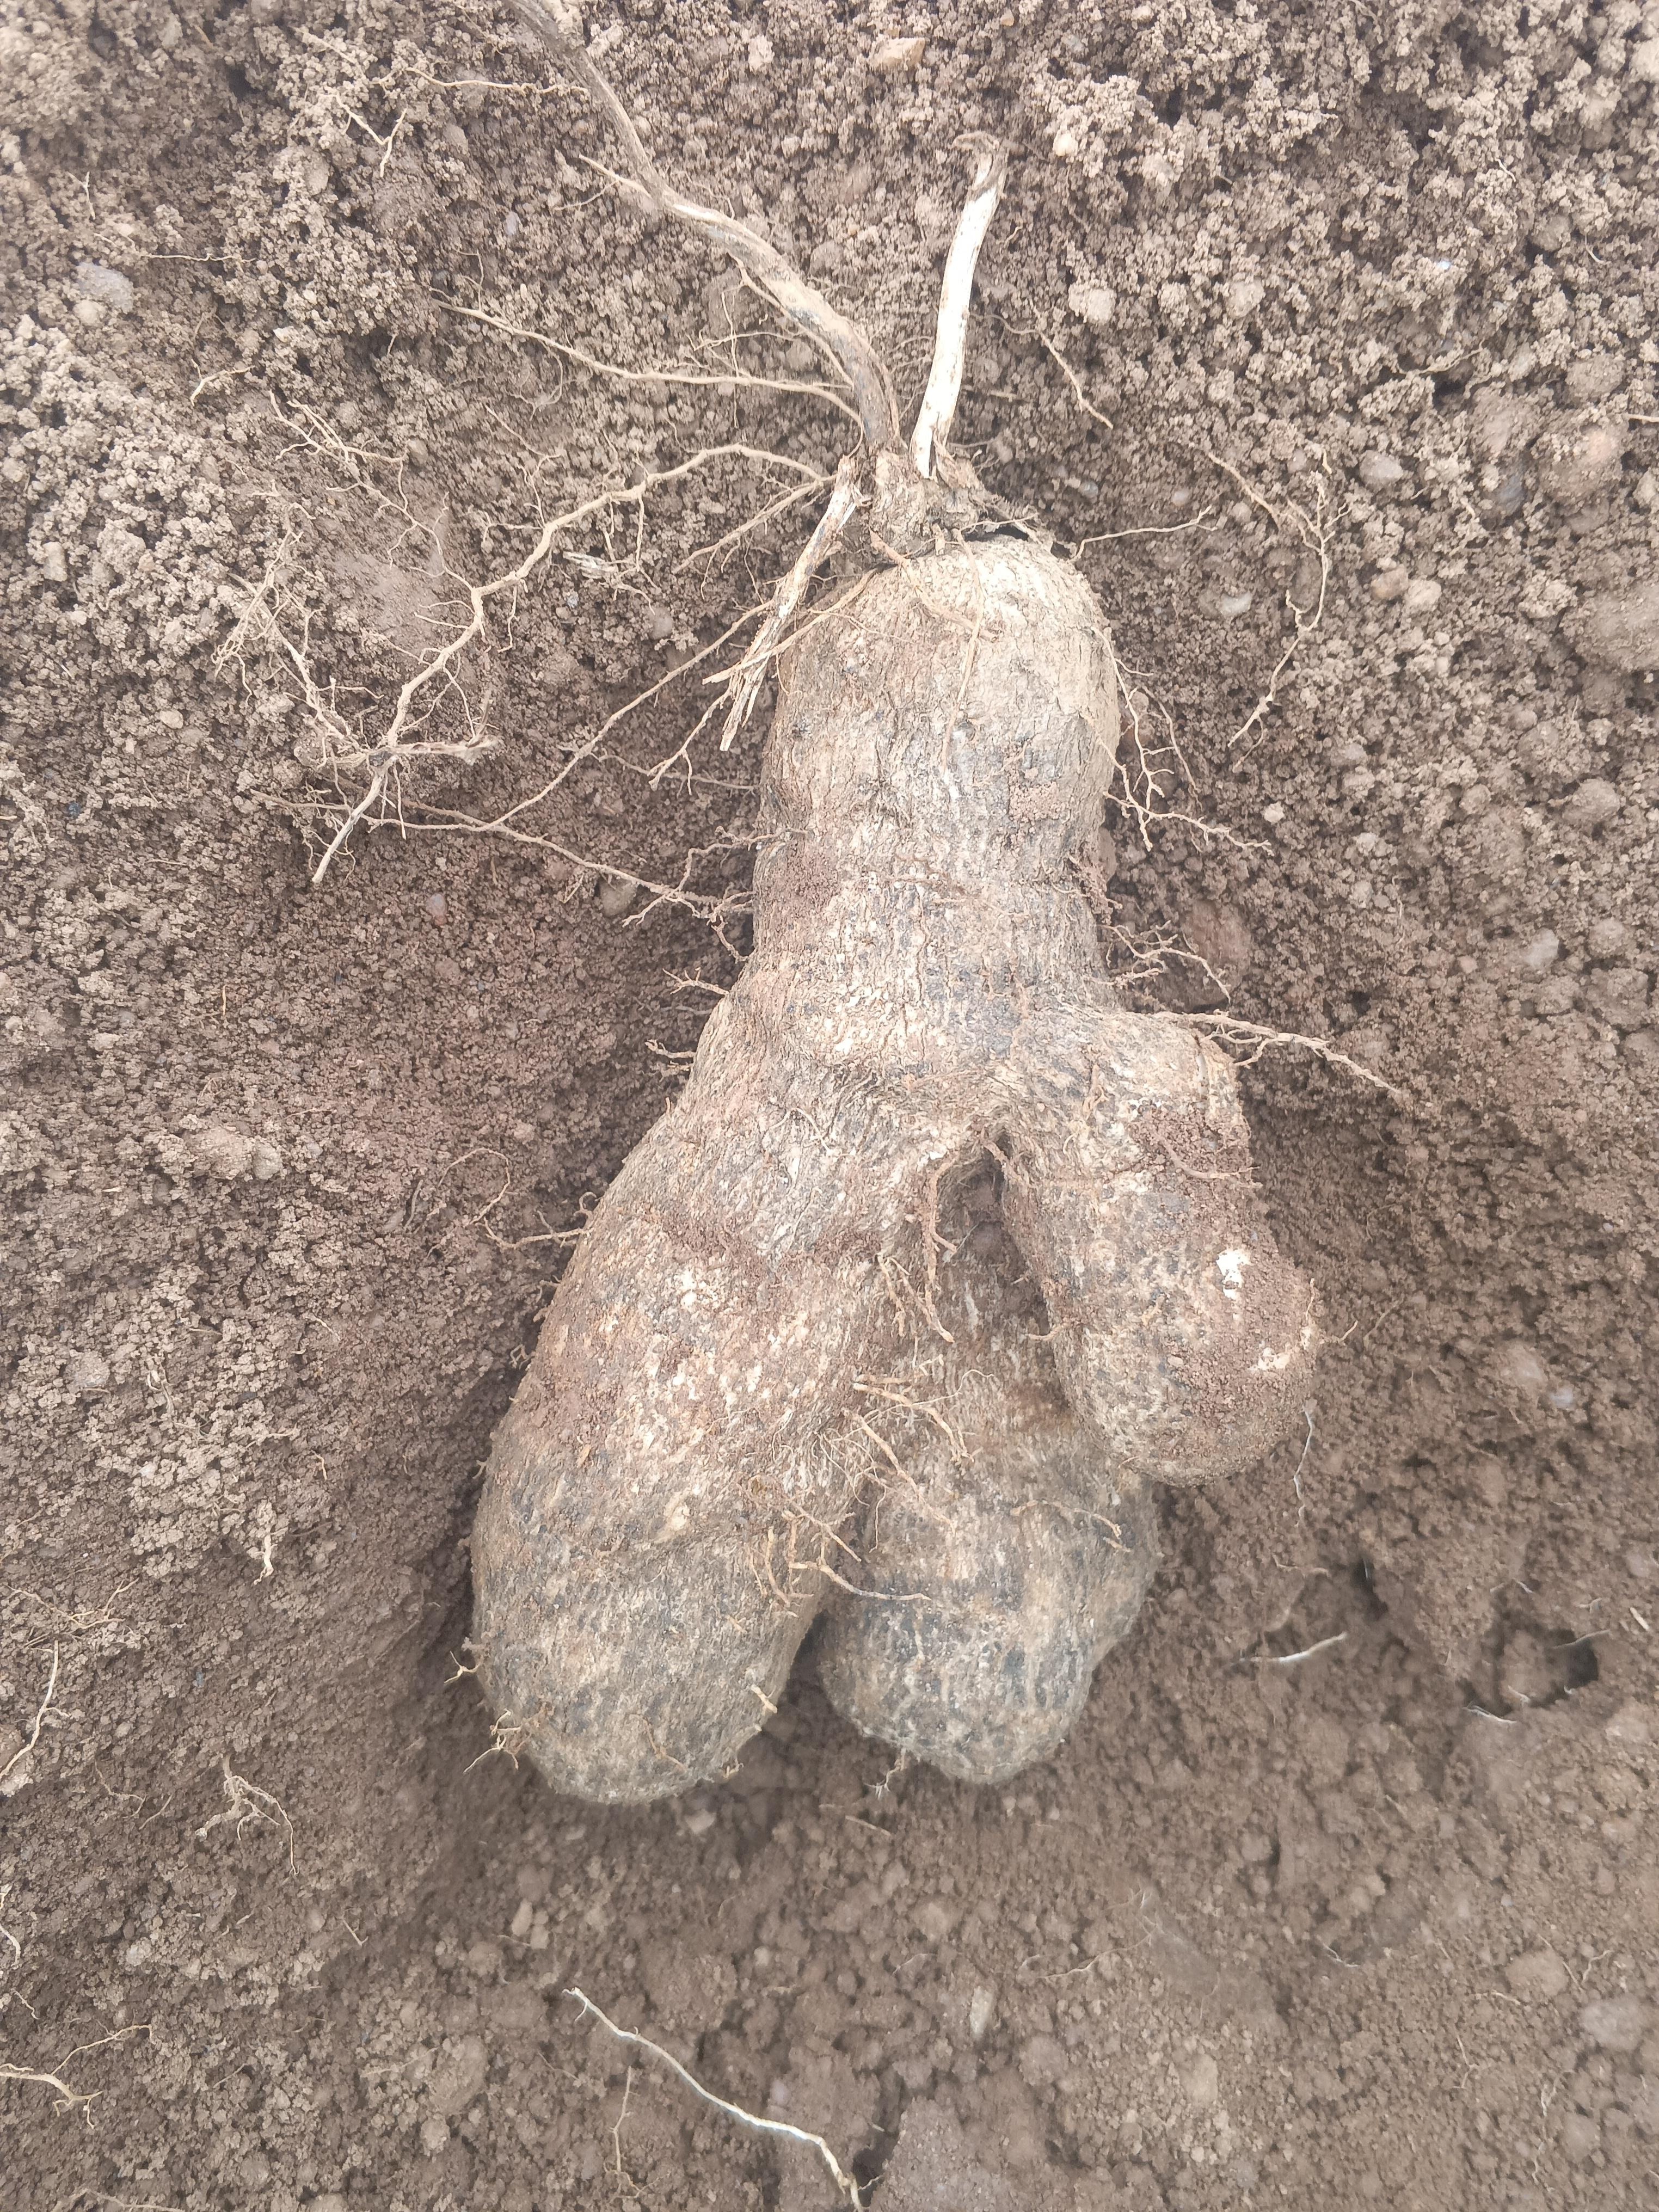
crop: yam
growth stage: harvest
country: Nigeria
